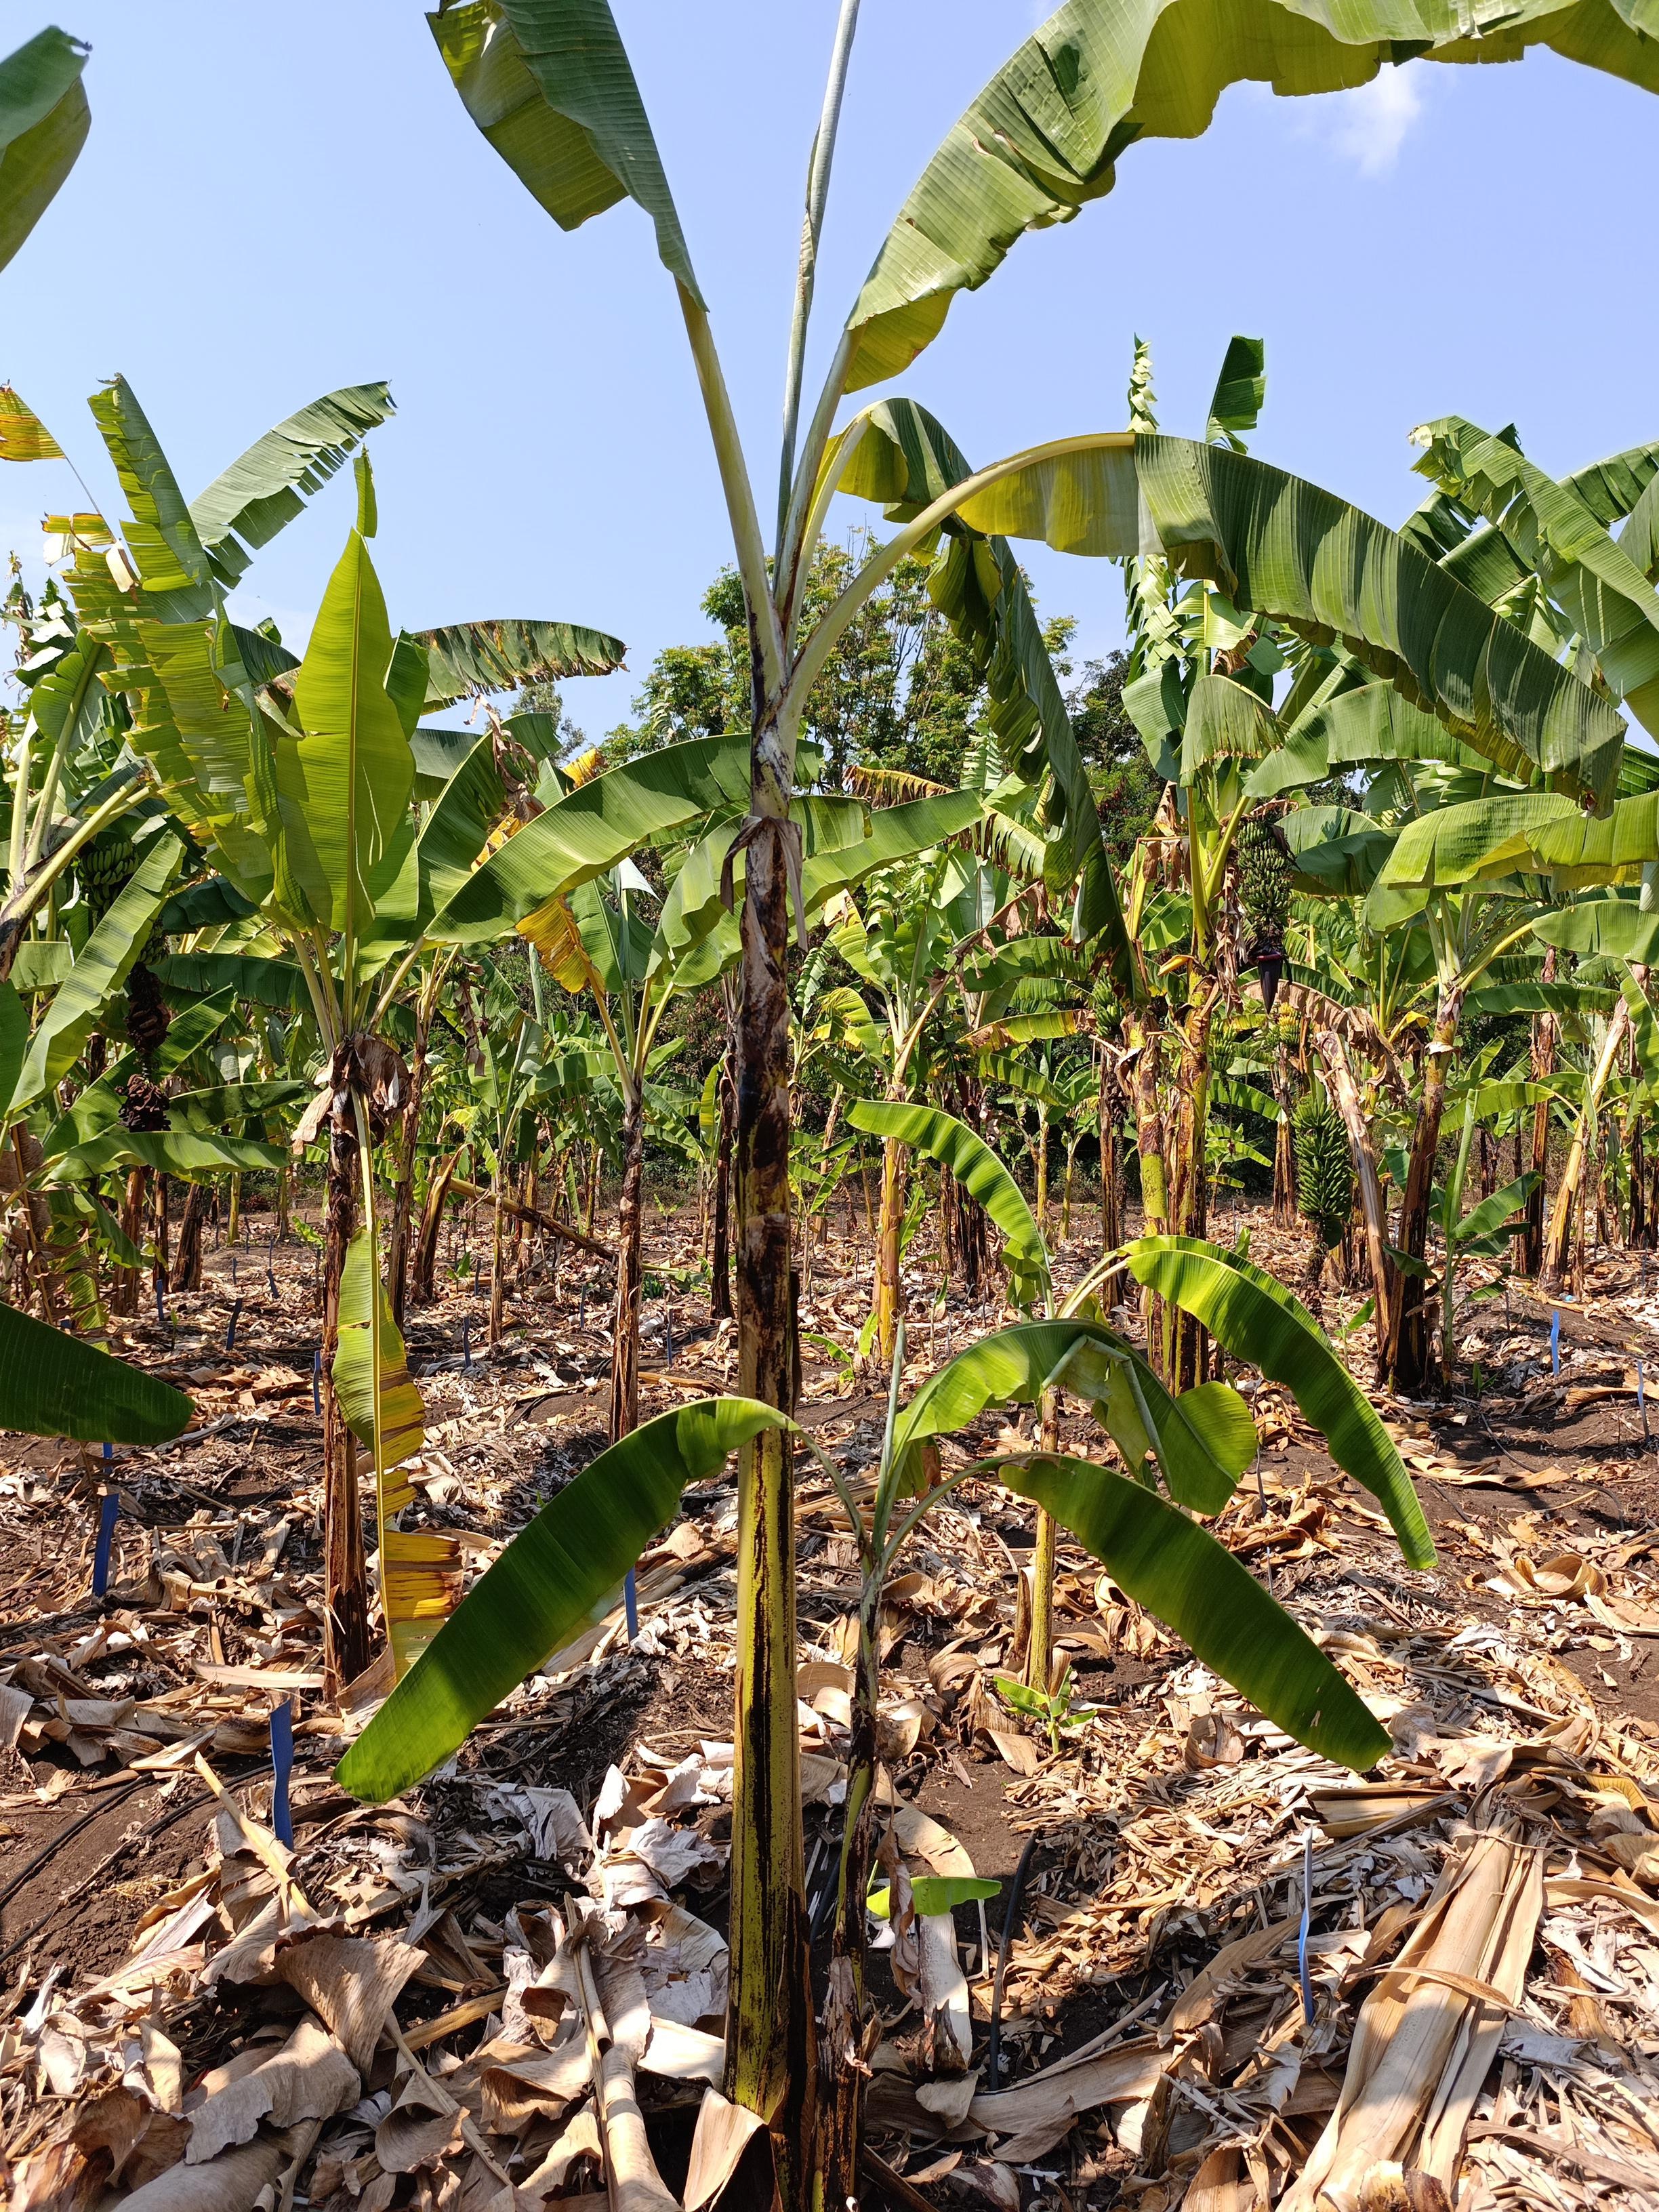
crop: banana
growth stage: vegetative
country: Tanzania
